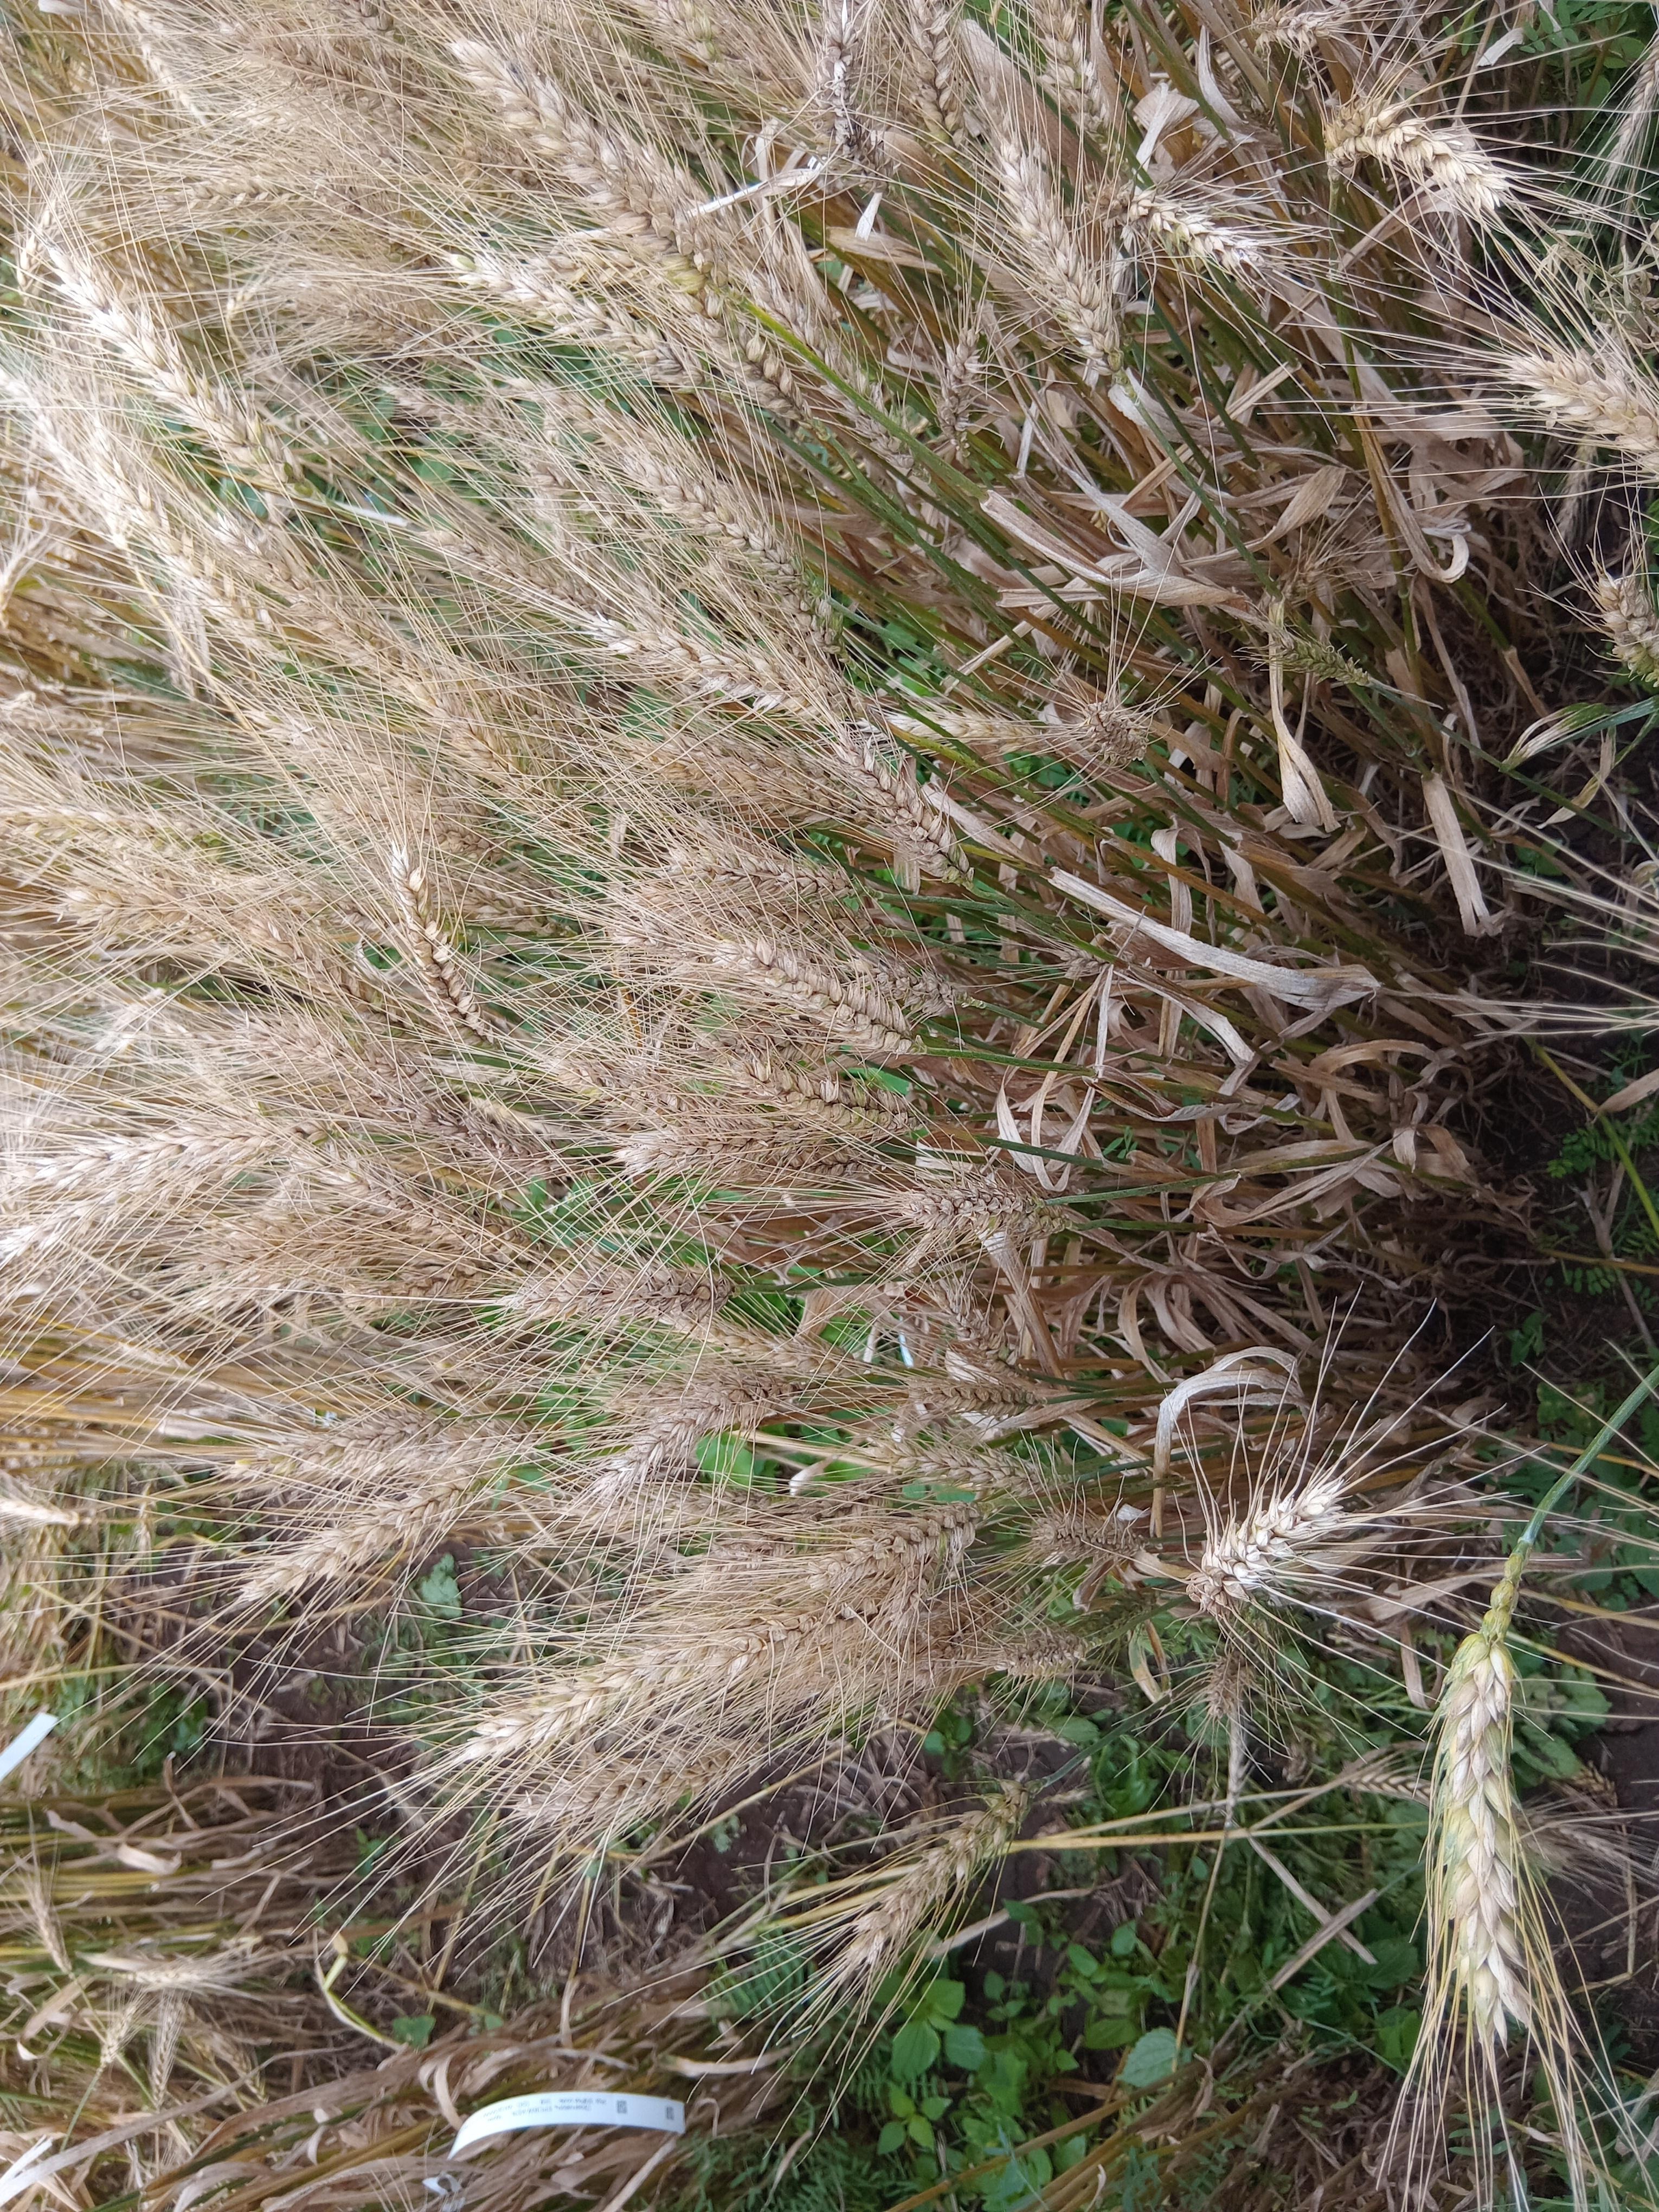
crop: wheat
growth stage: maturity
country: Kenya
